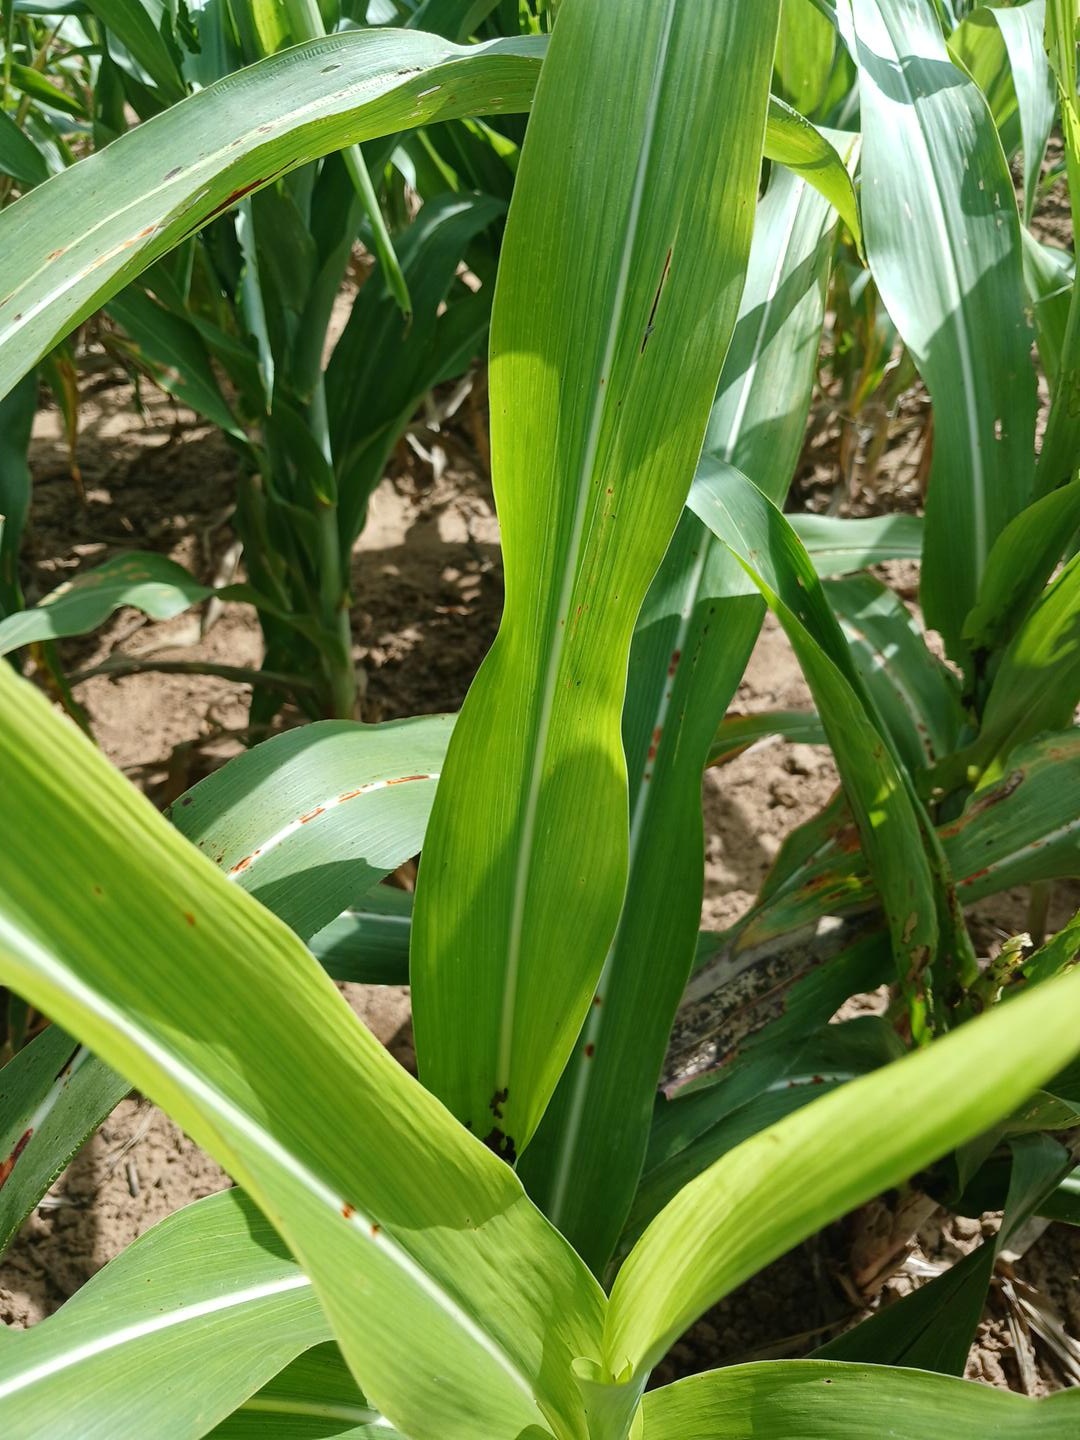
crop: sorghum
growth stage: vegetative
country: Senegal
